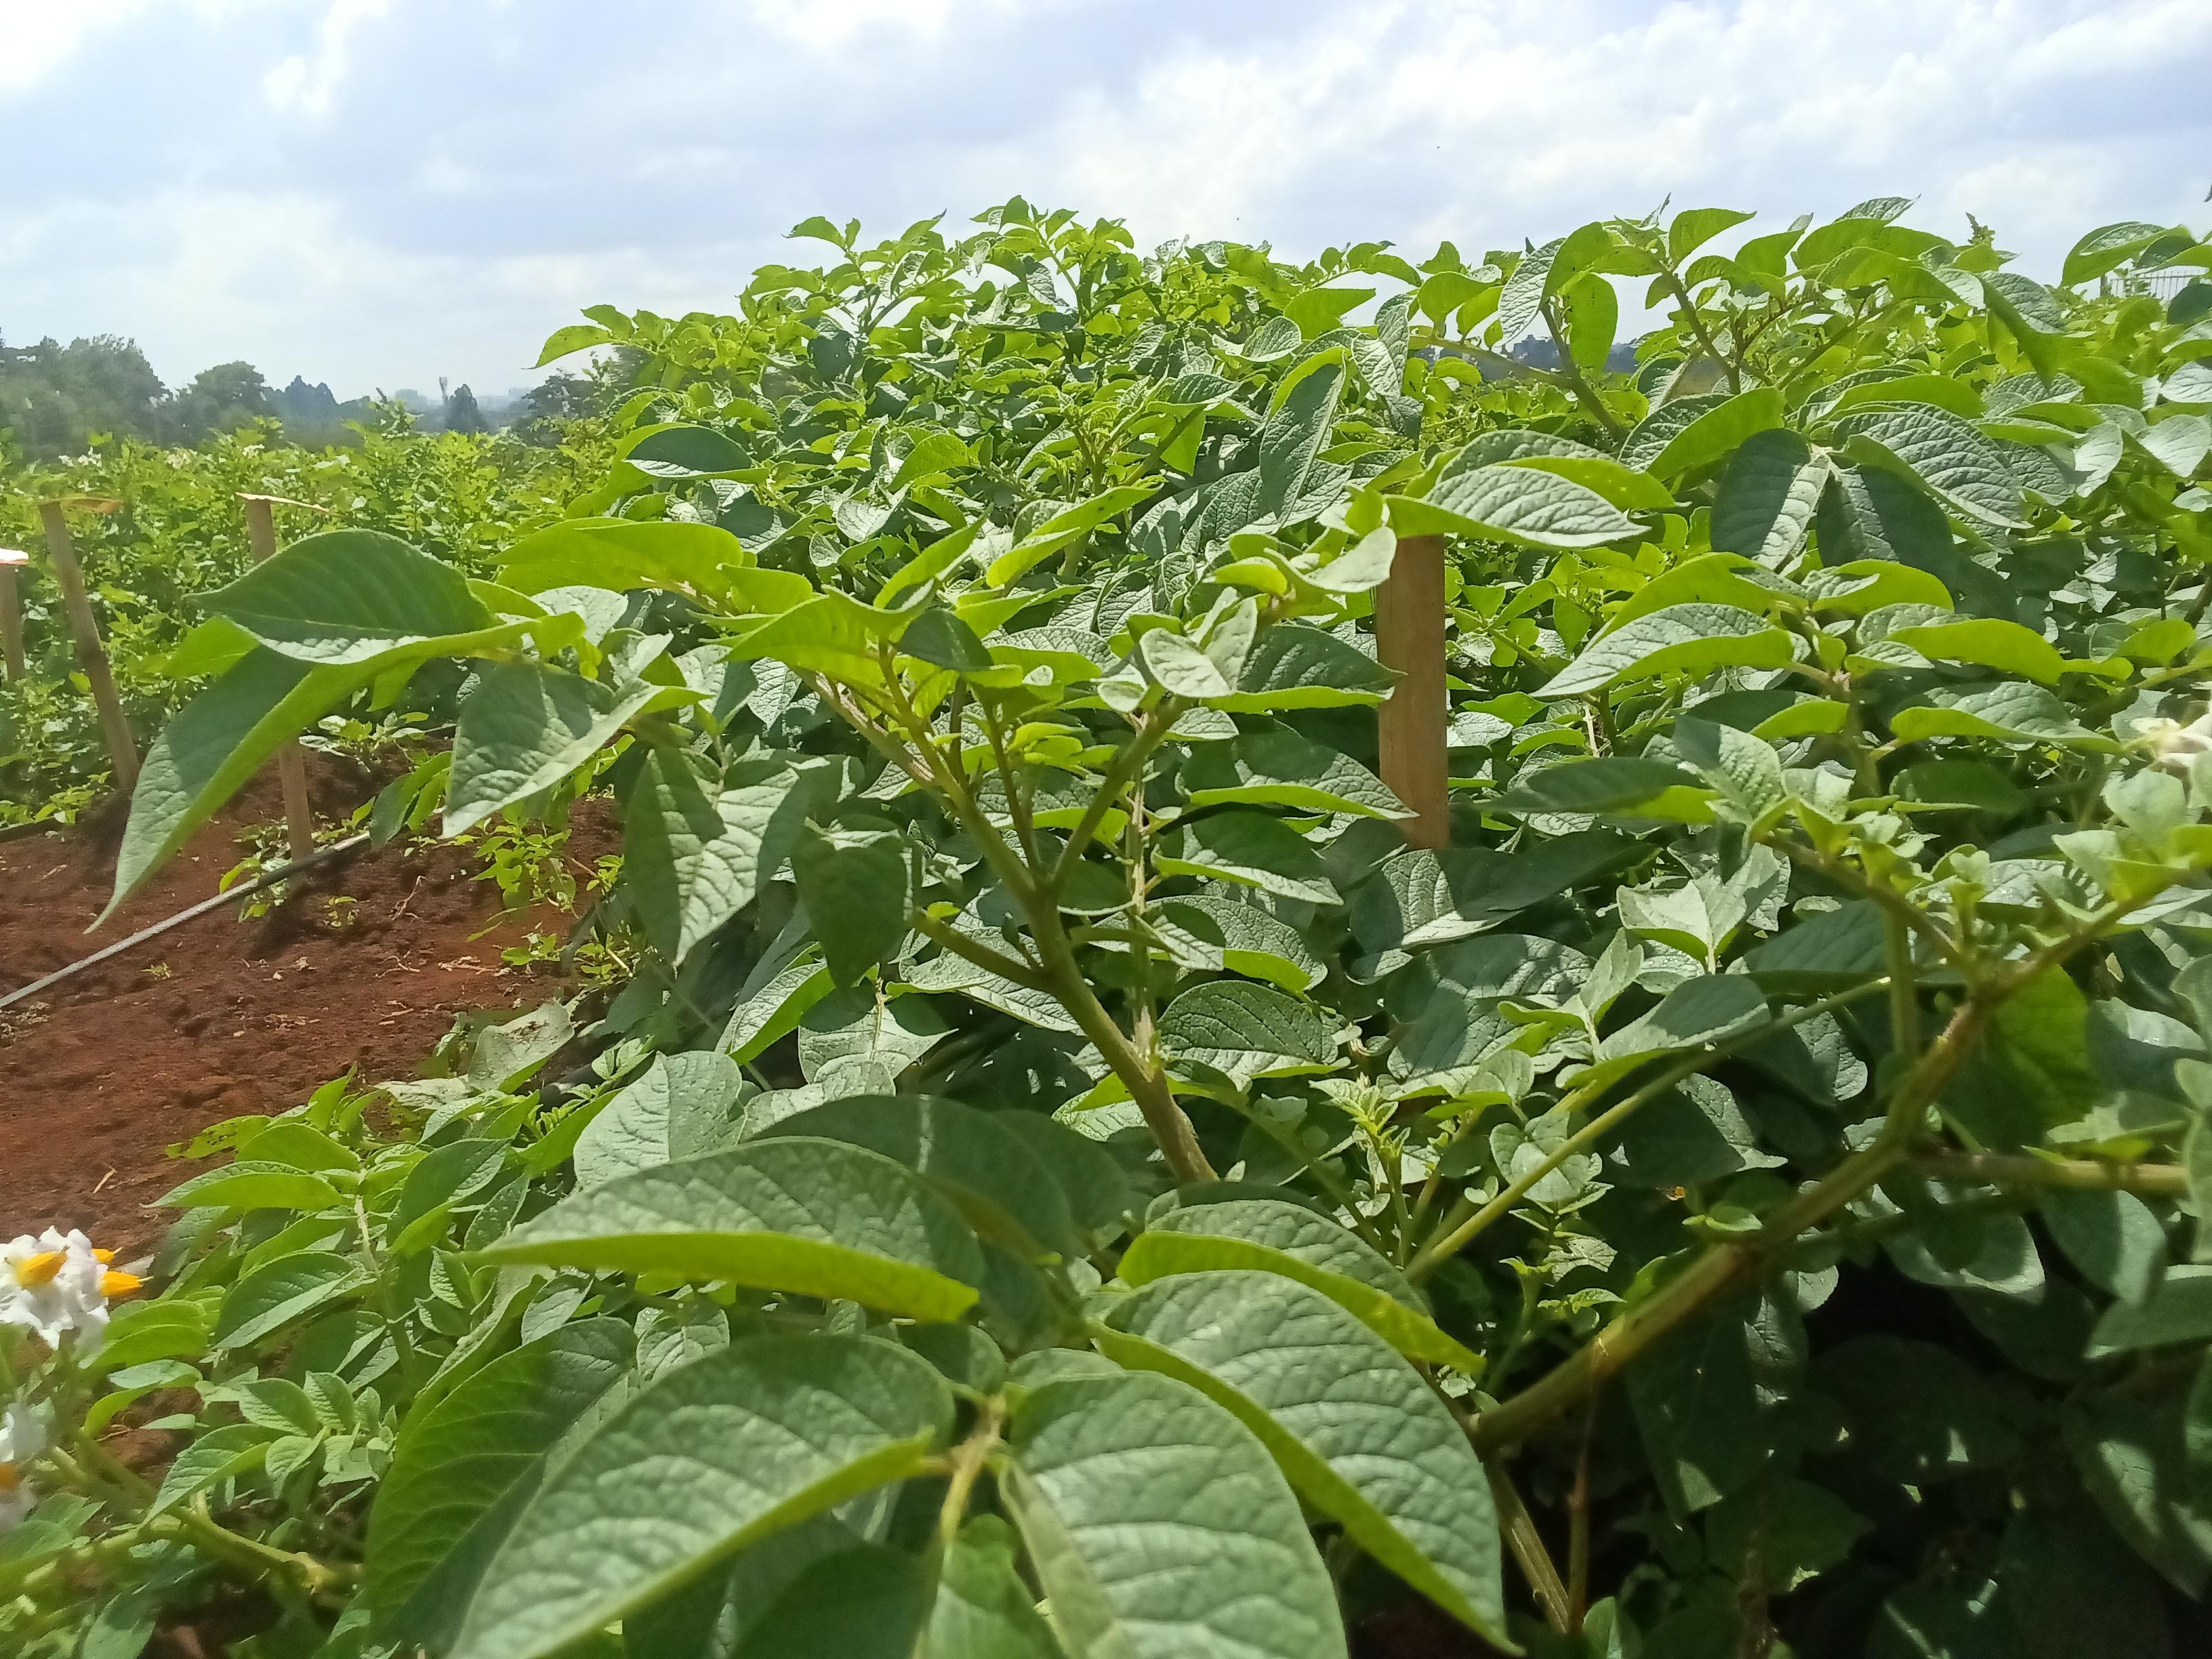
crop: sweet potato
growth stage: vegetative
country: Kenya
